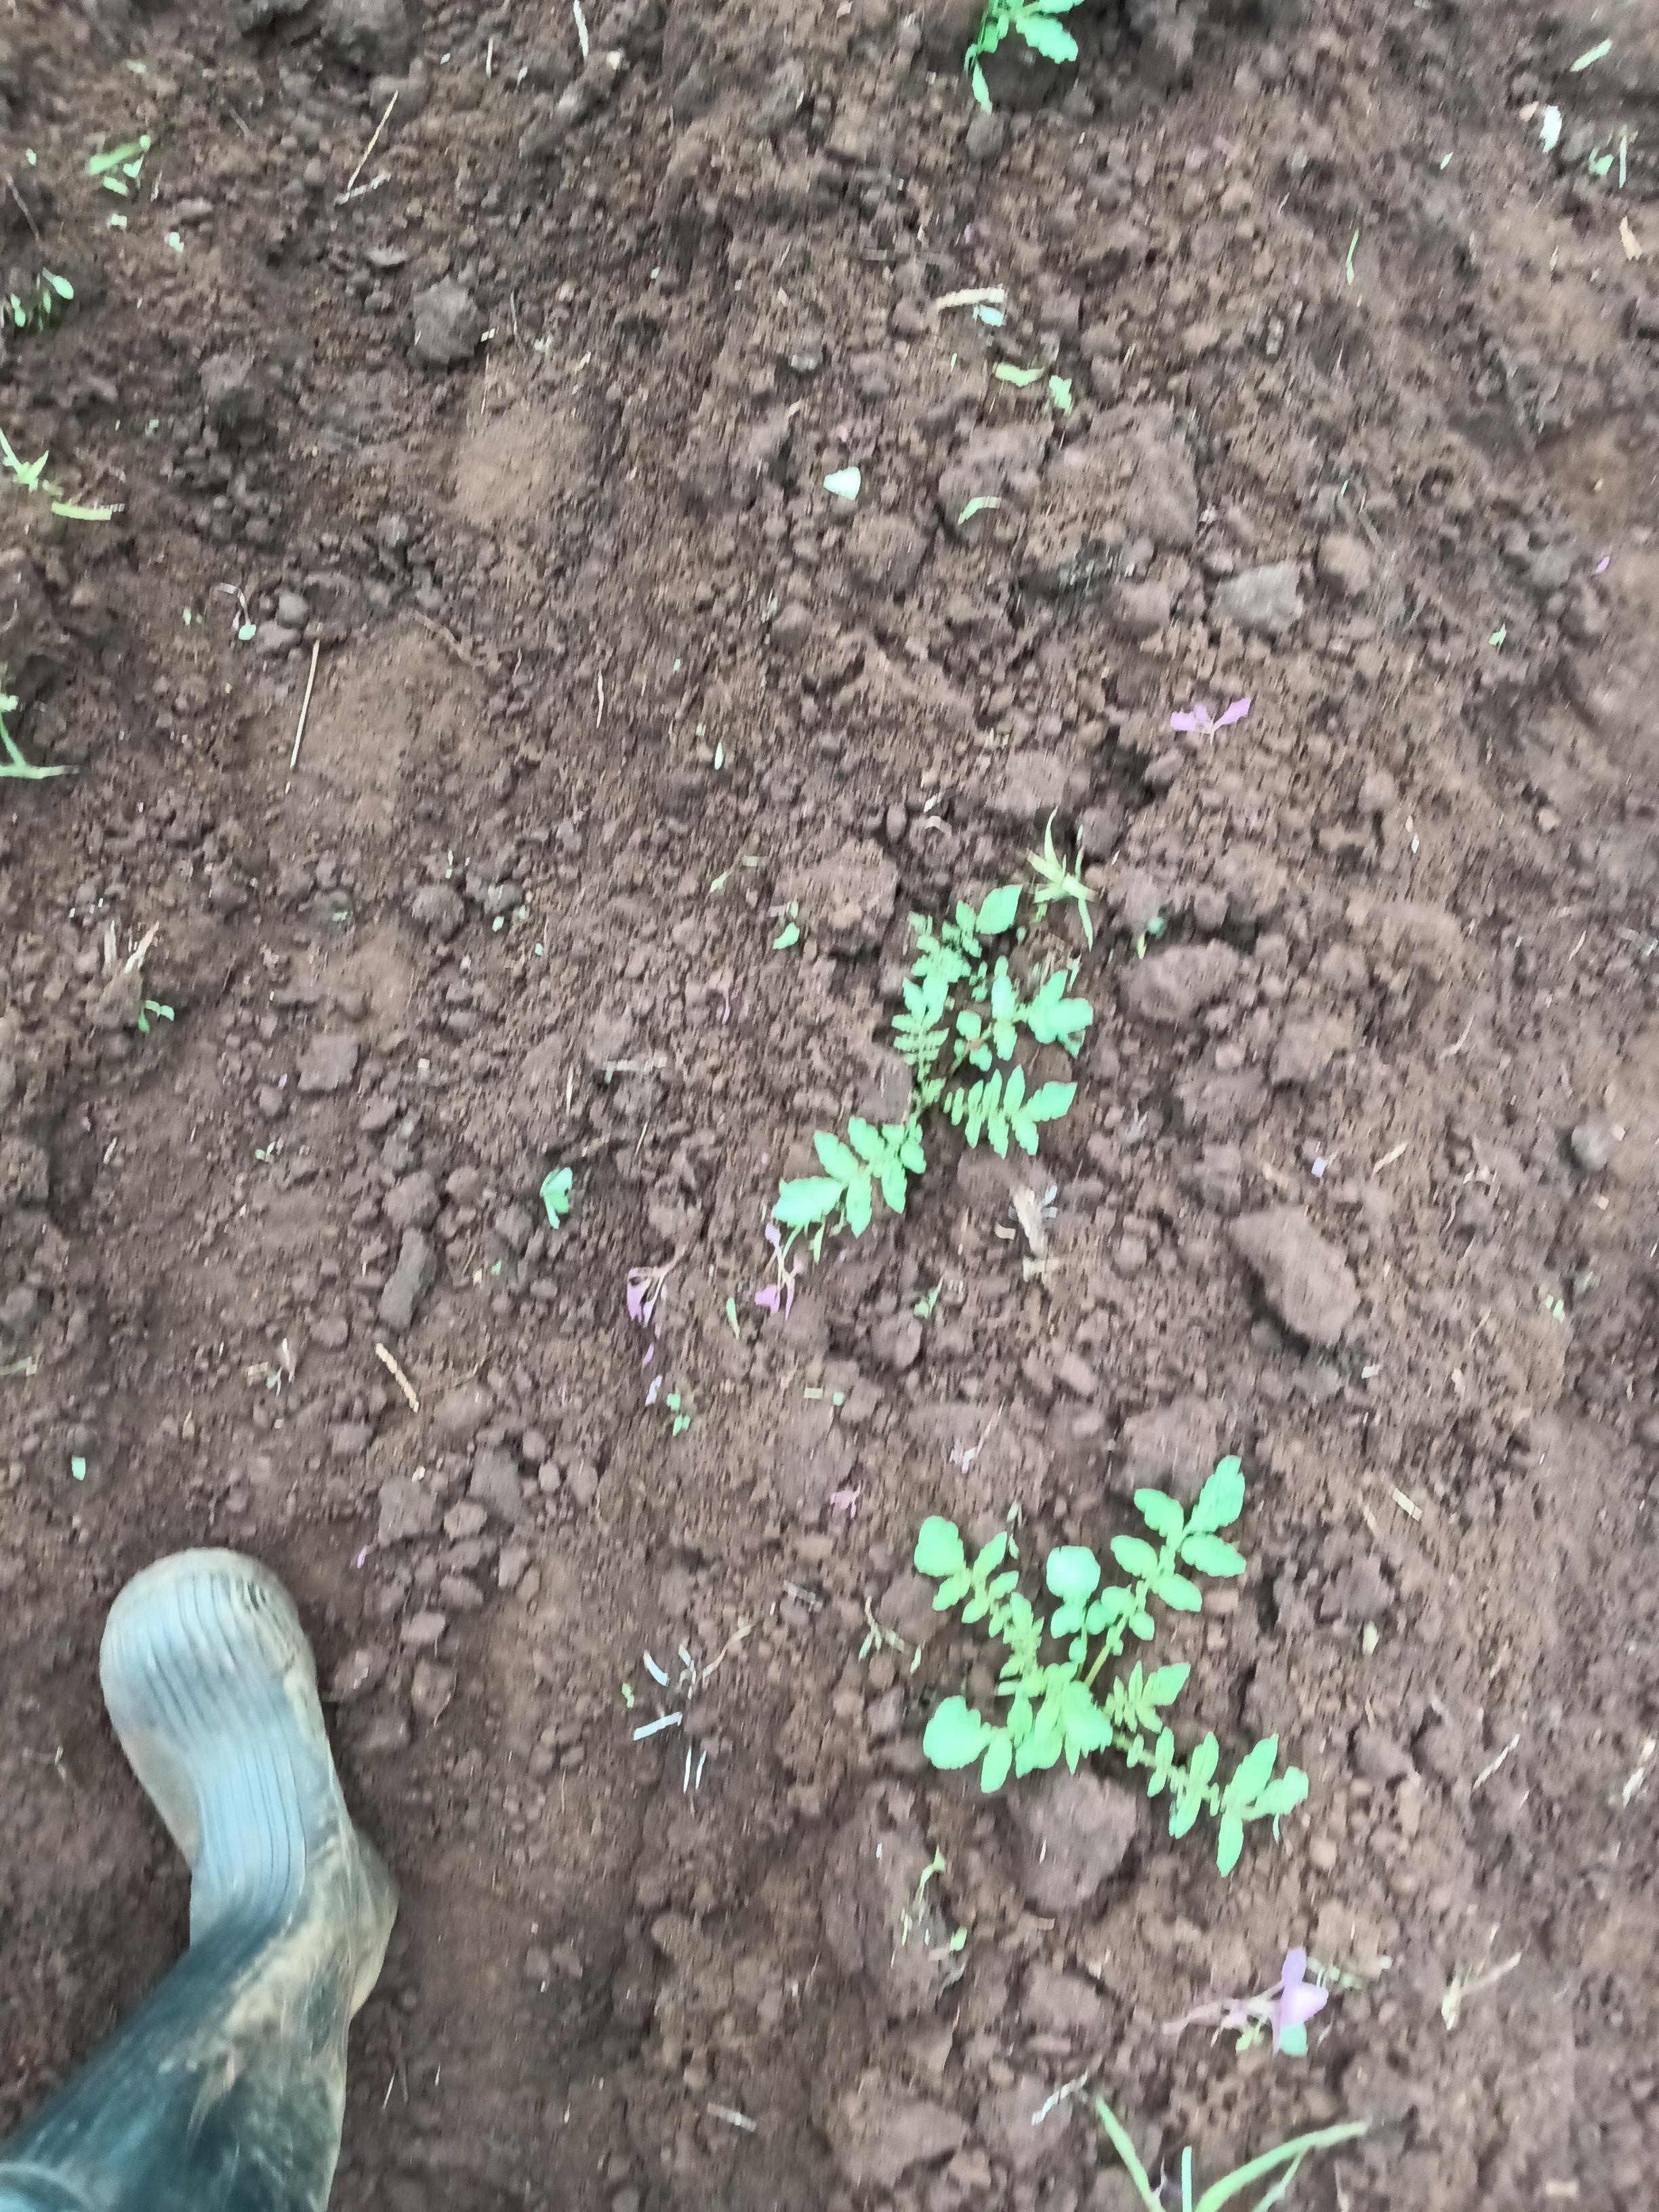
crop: potato
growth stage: sprouting emergence
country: Kenya
